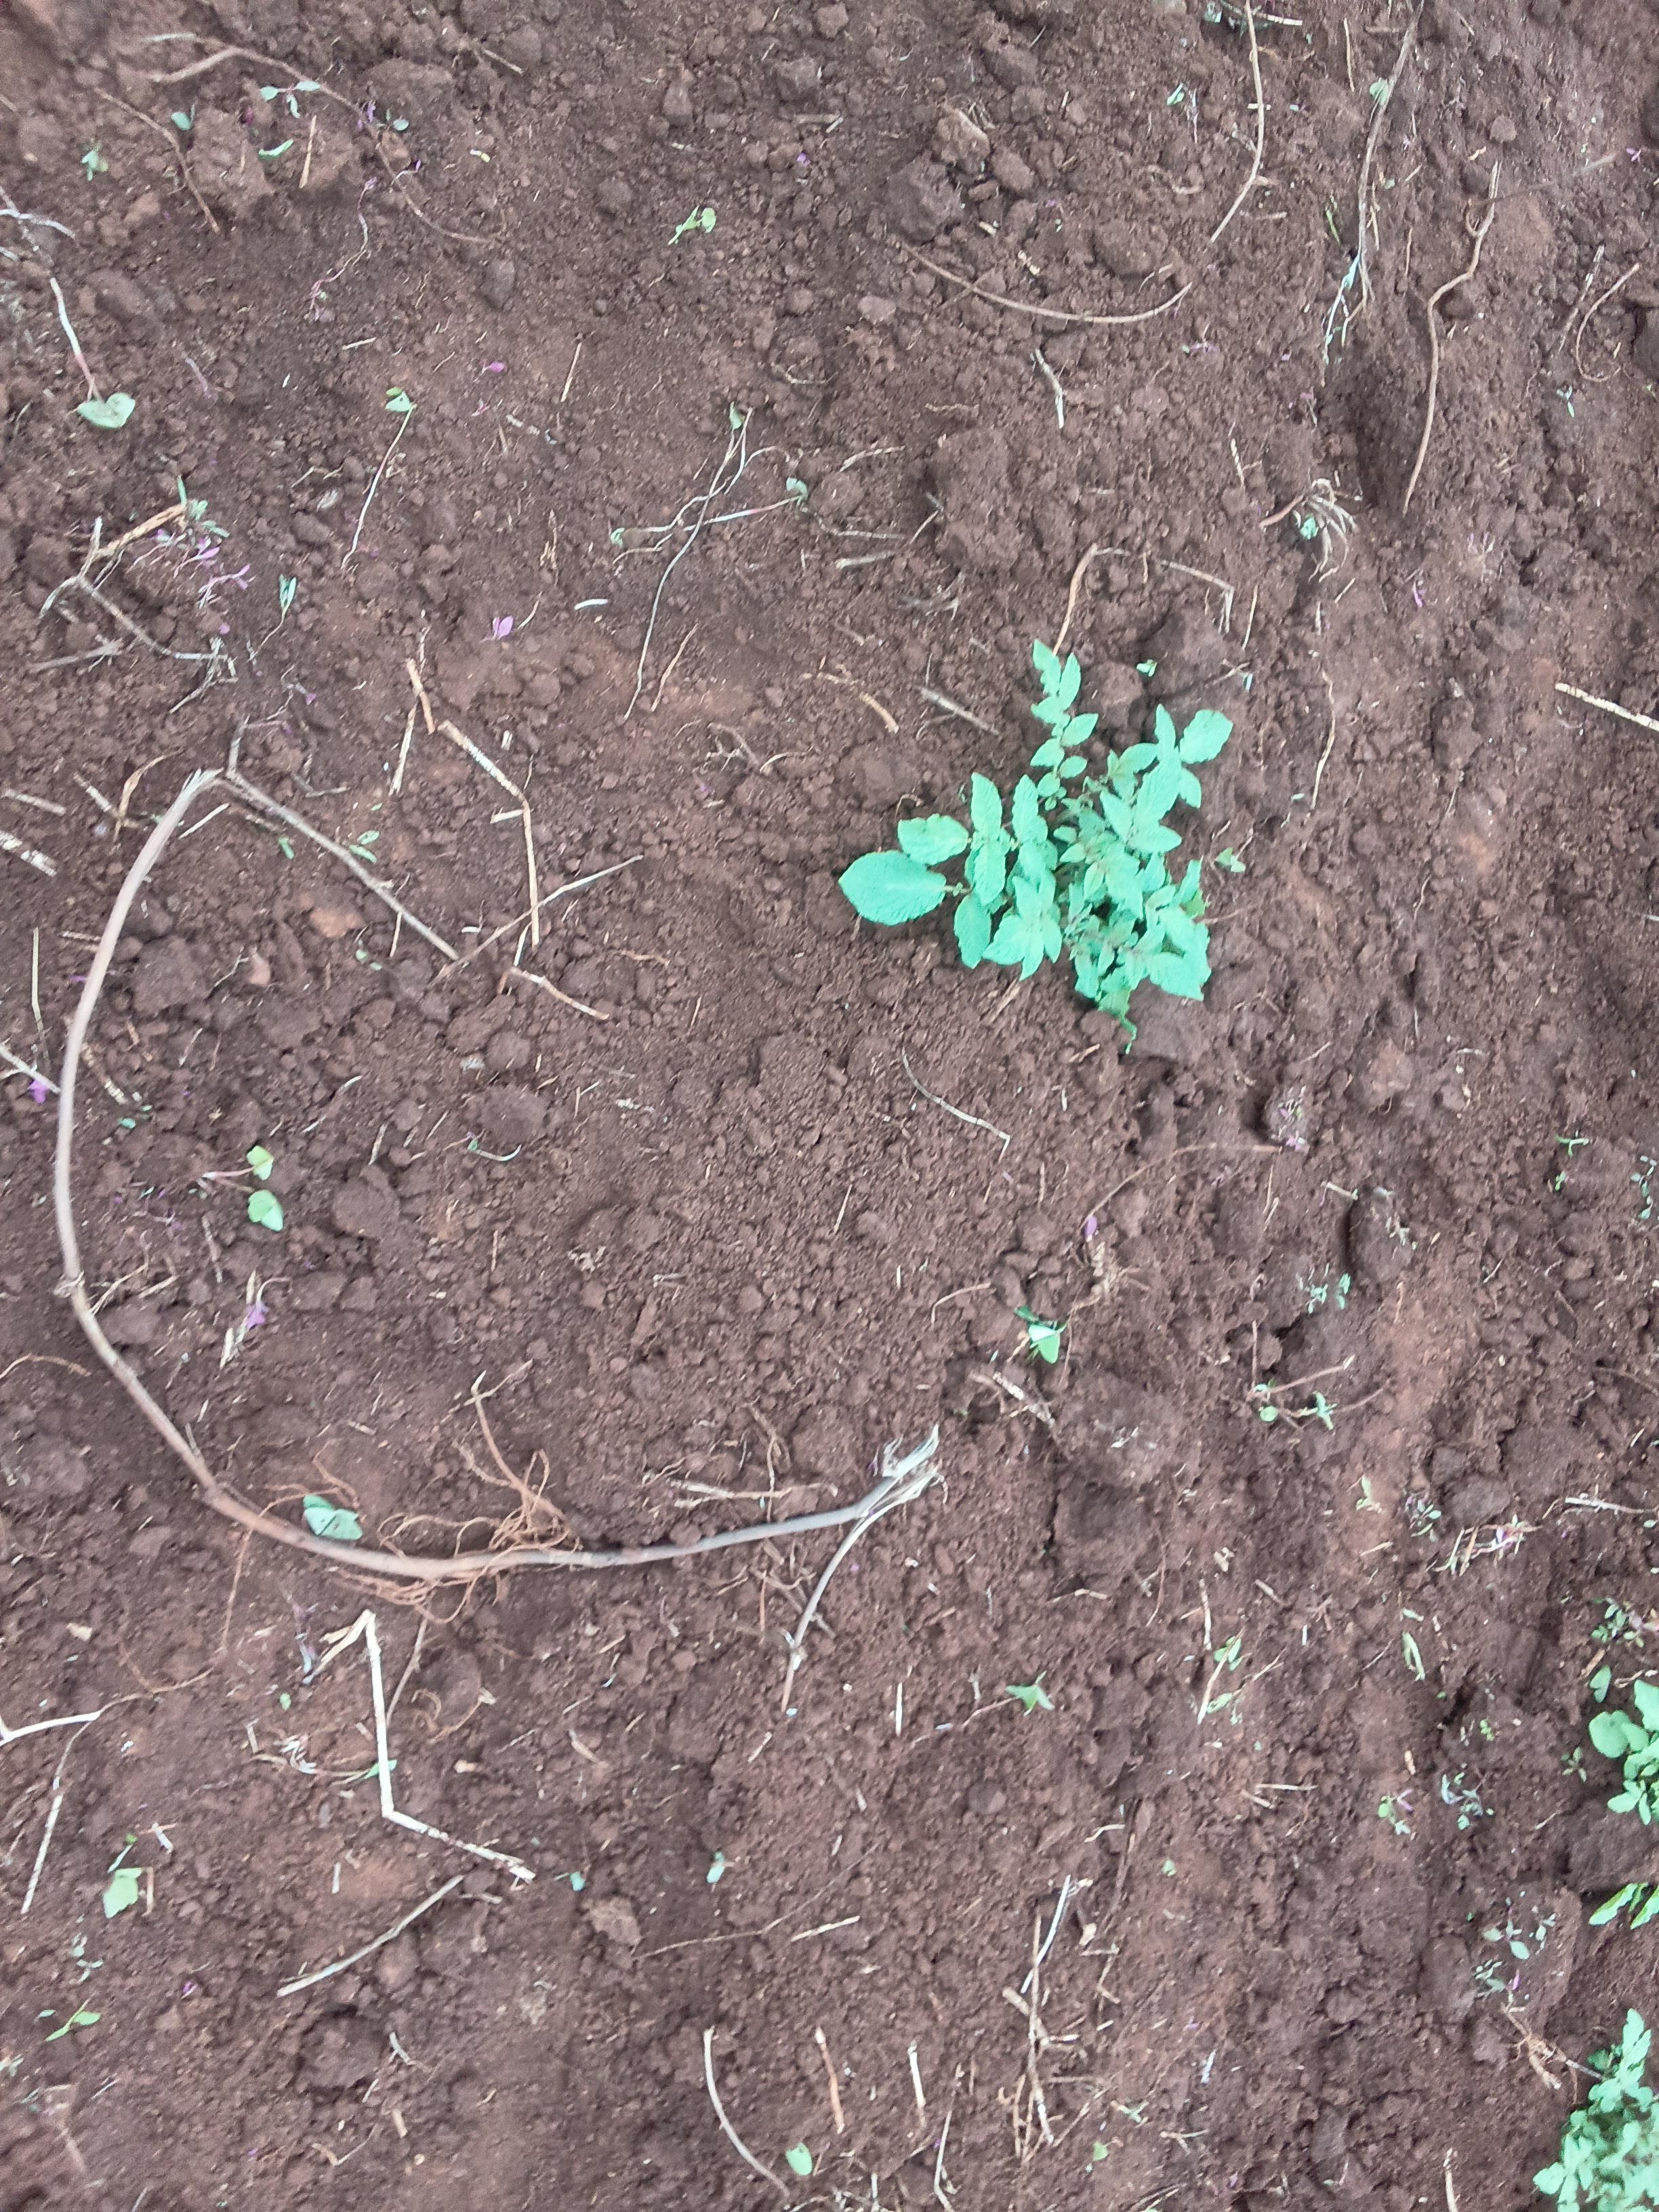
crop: potato
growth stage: sprouting emergence
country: Kenya
